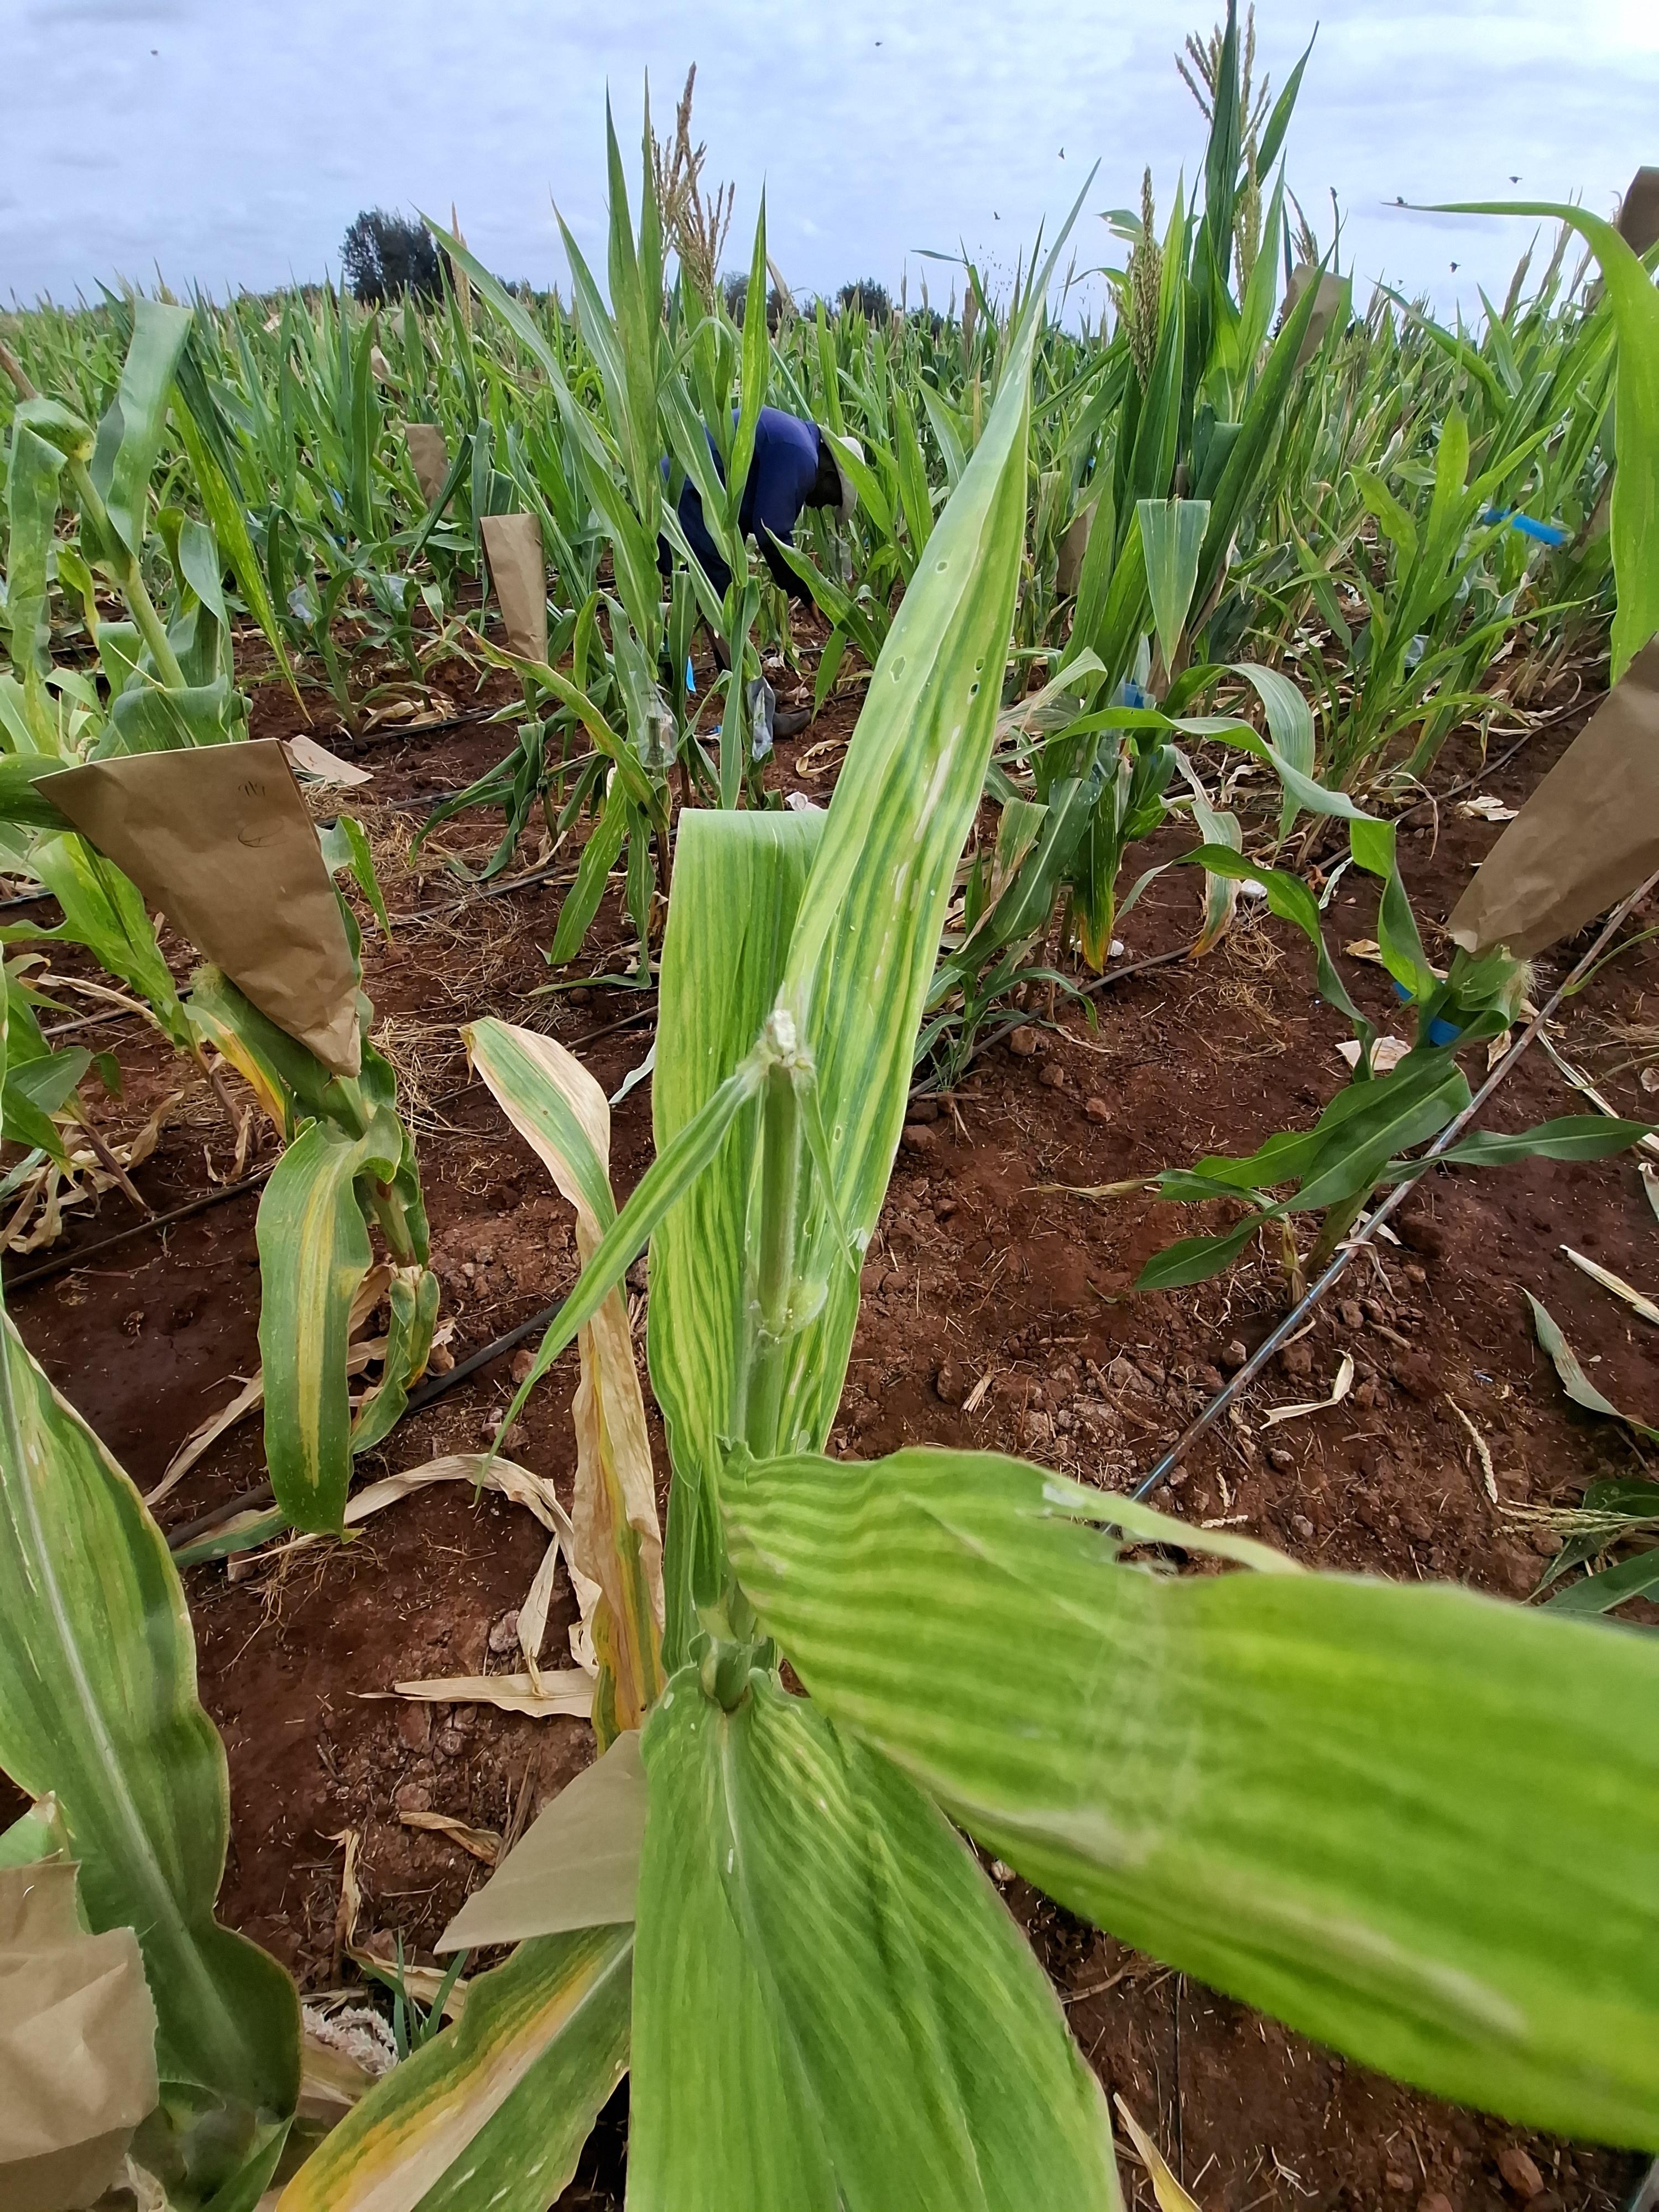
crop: maize
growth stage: flowering
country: Kenya
